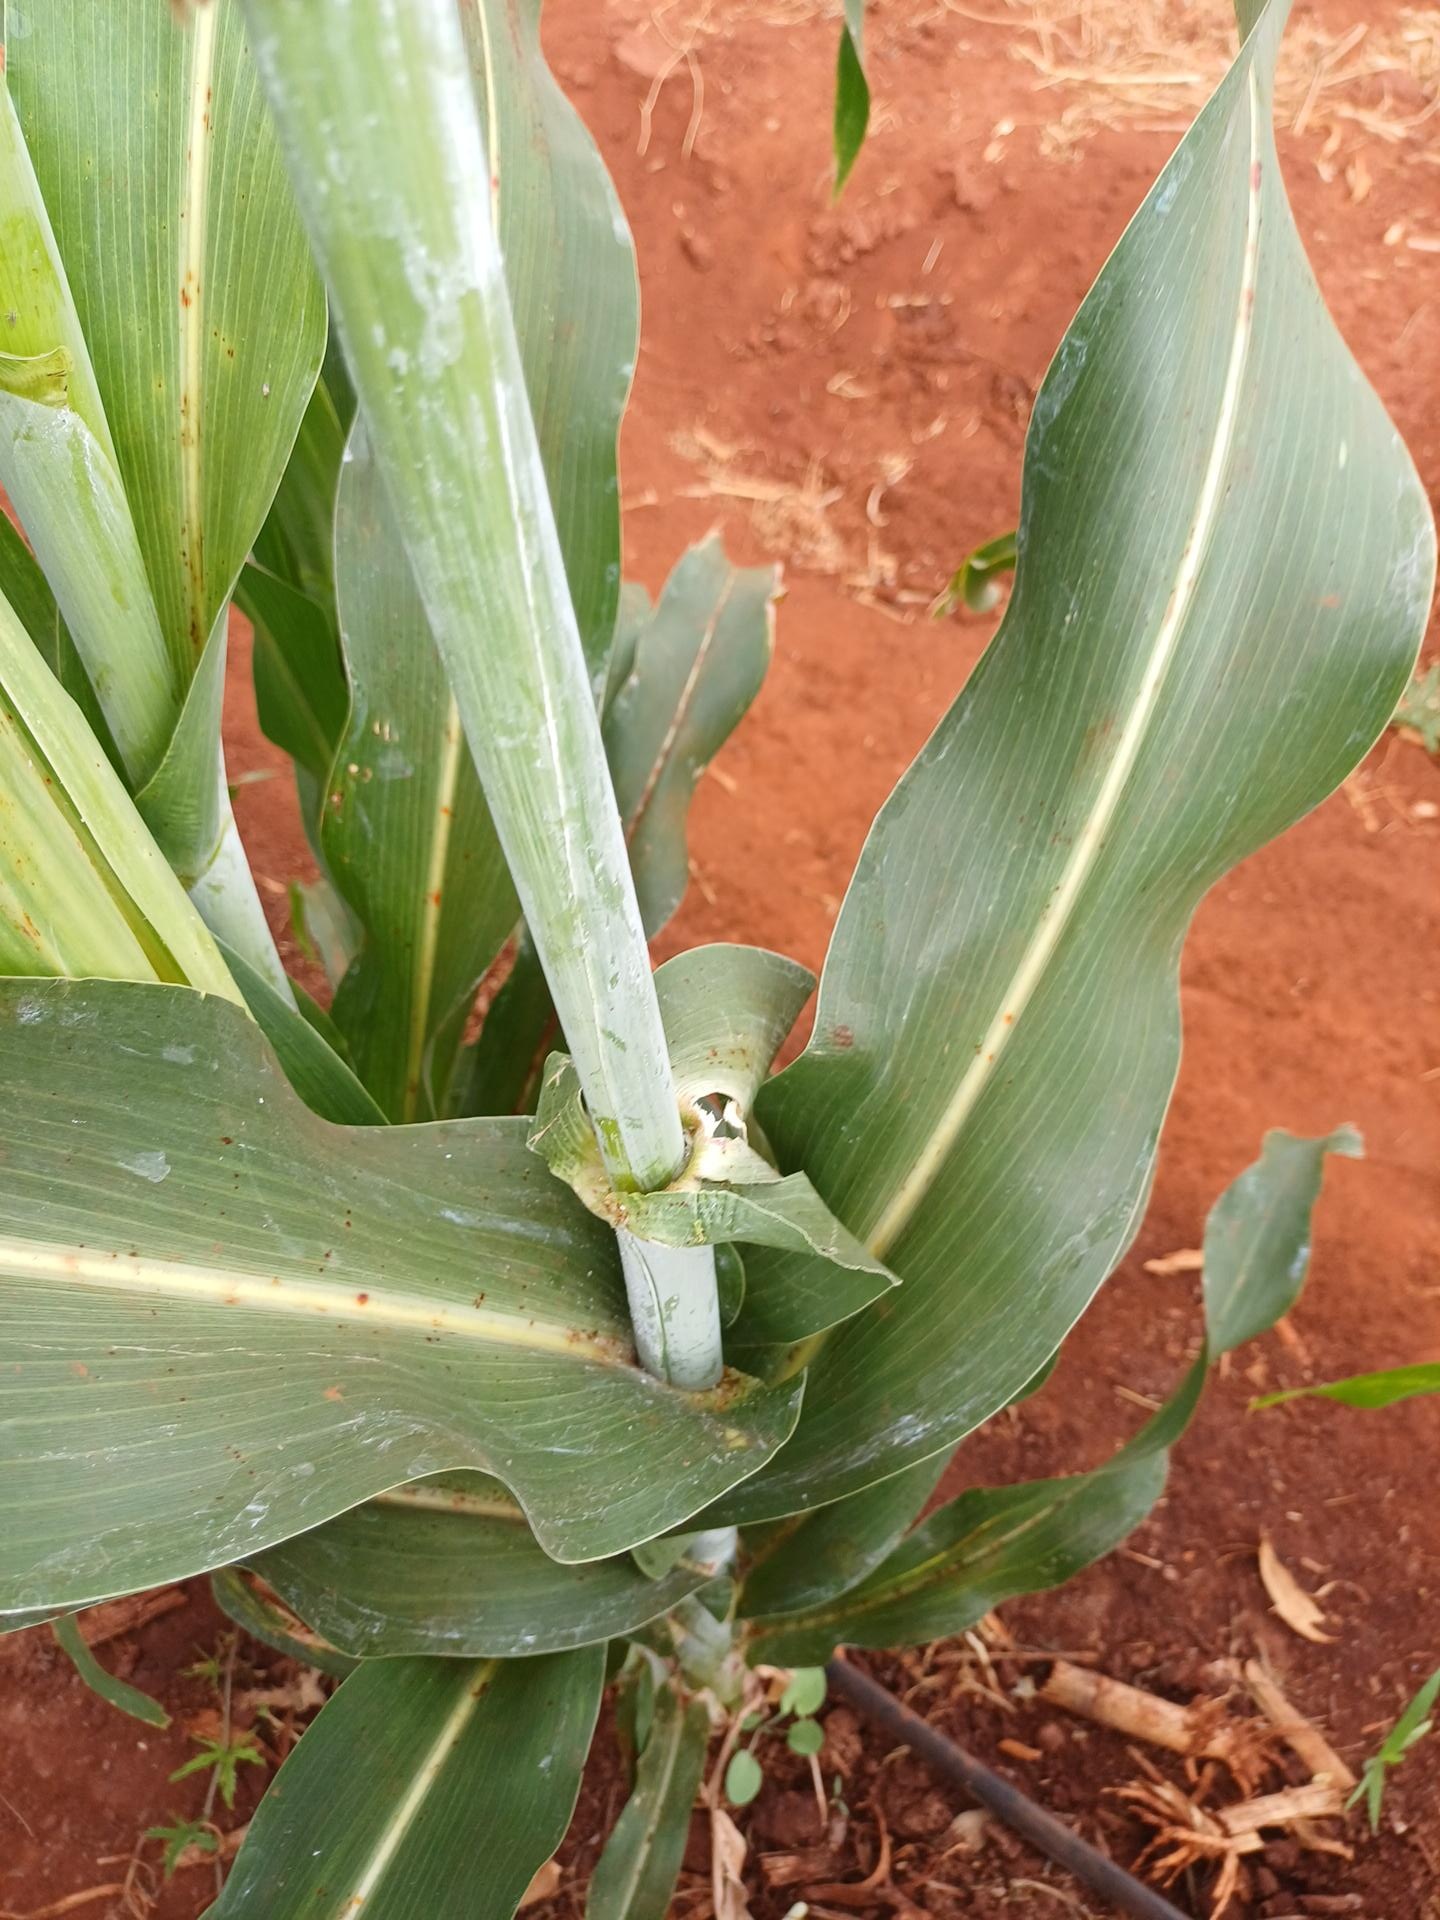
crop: sorghum
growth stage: heading tuber
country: Kenya
